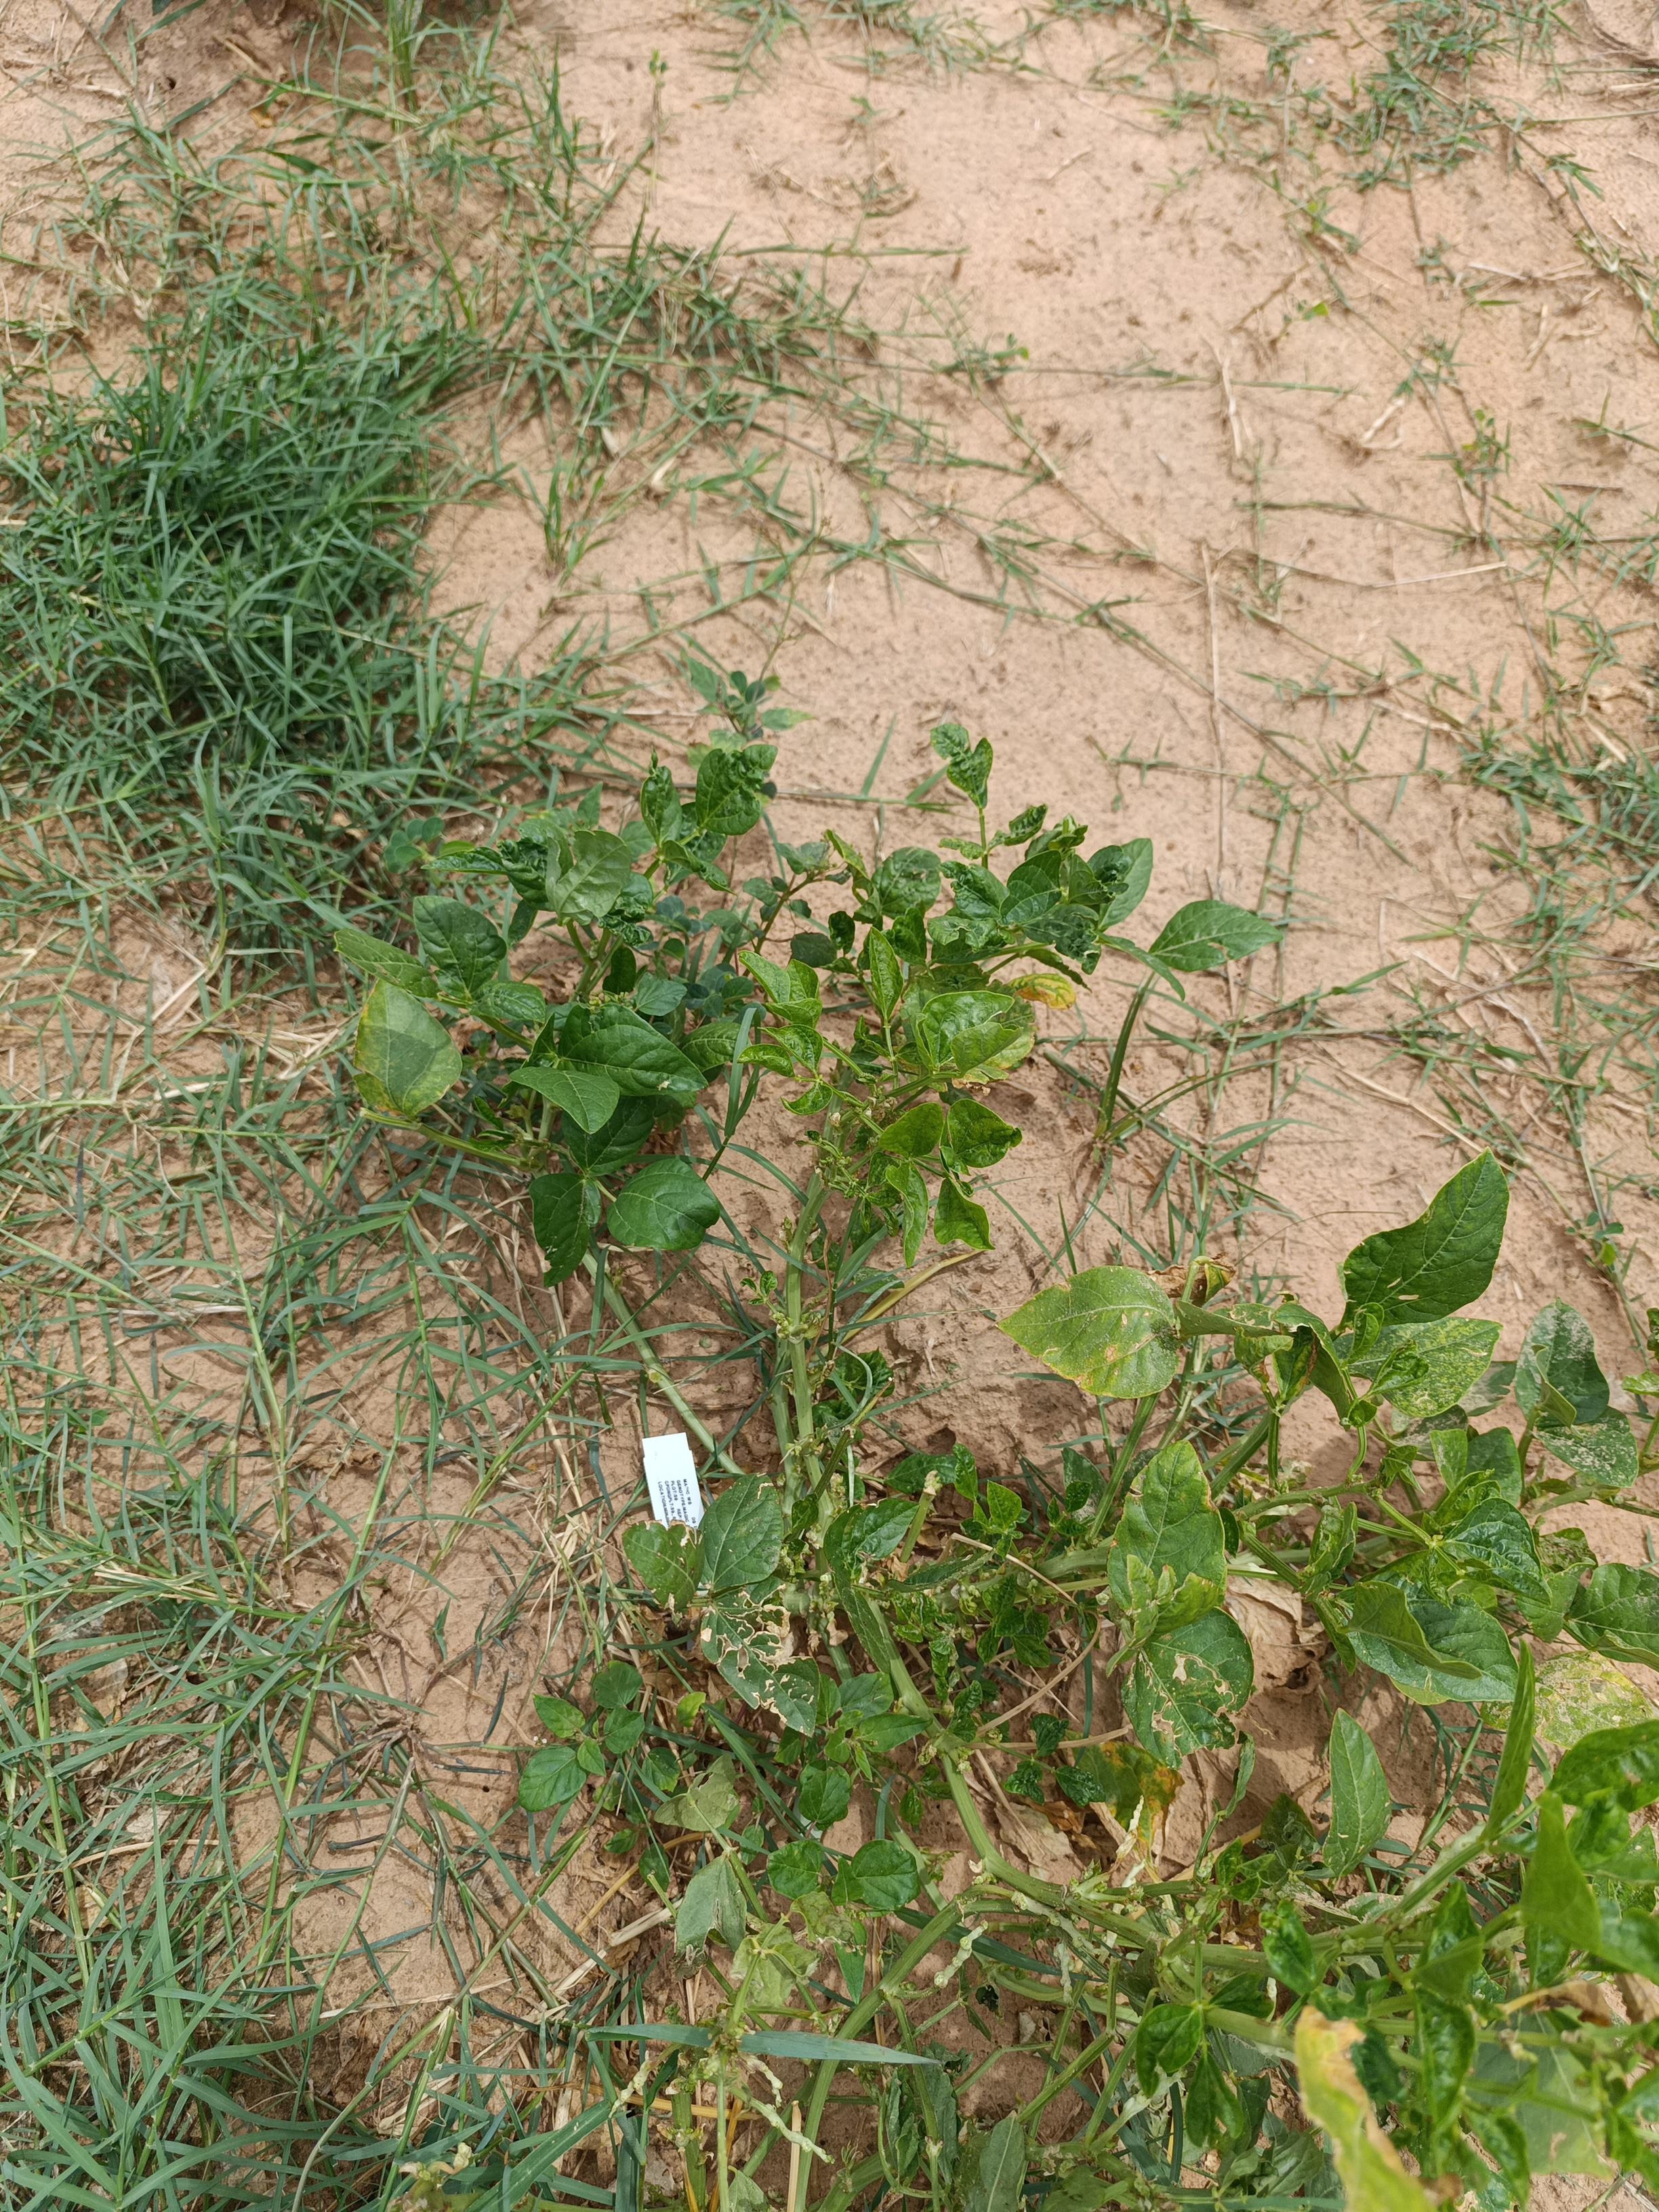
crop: cowpea
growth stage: harvest maturity
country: Nigeria
